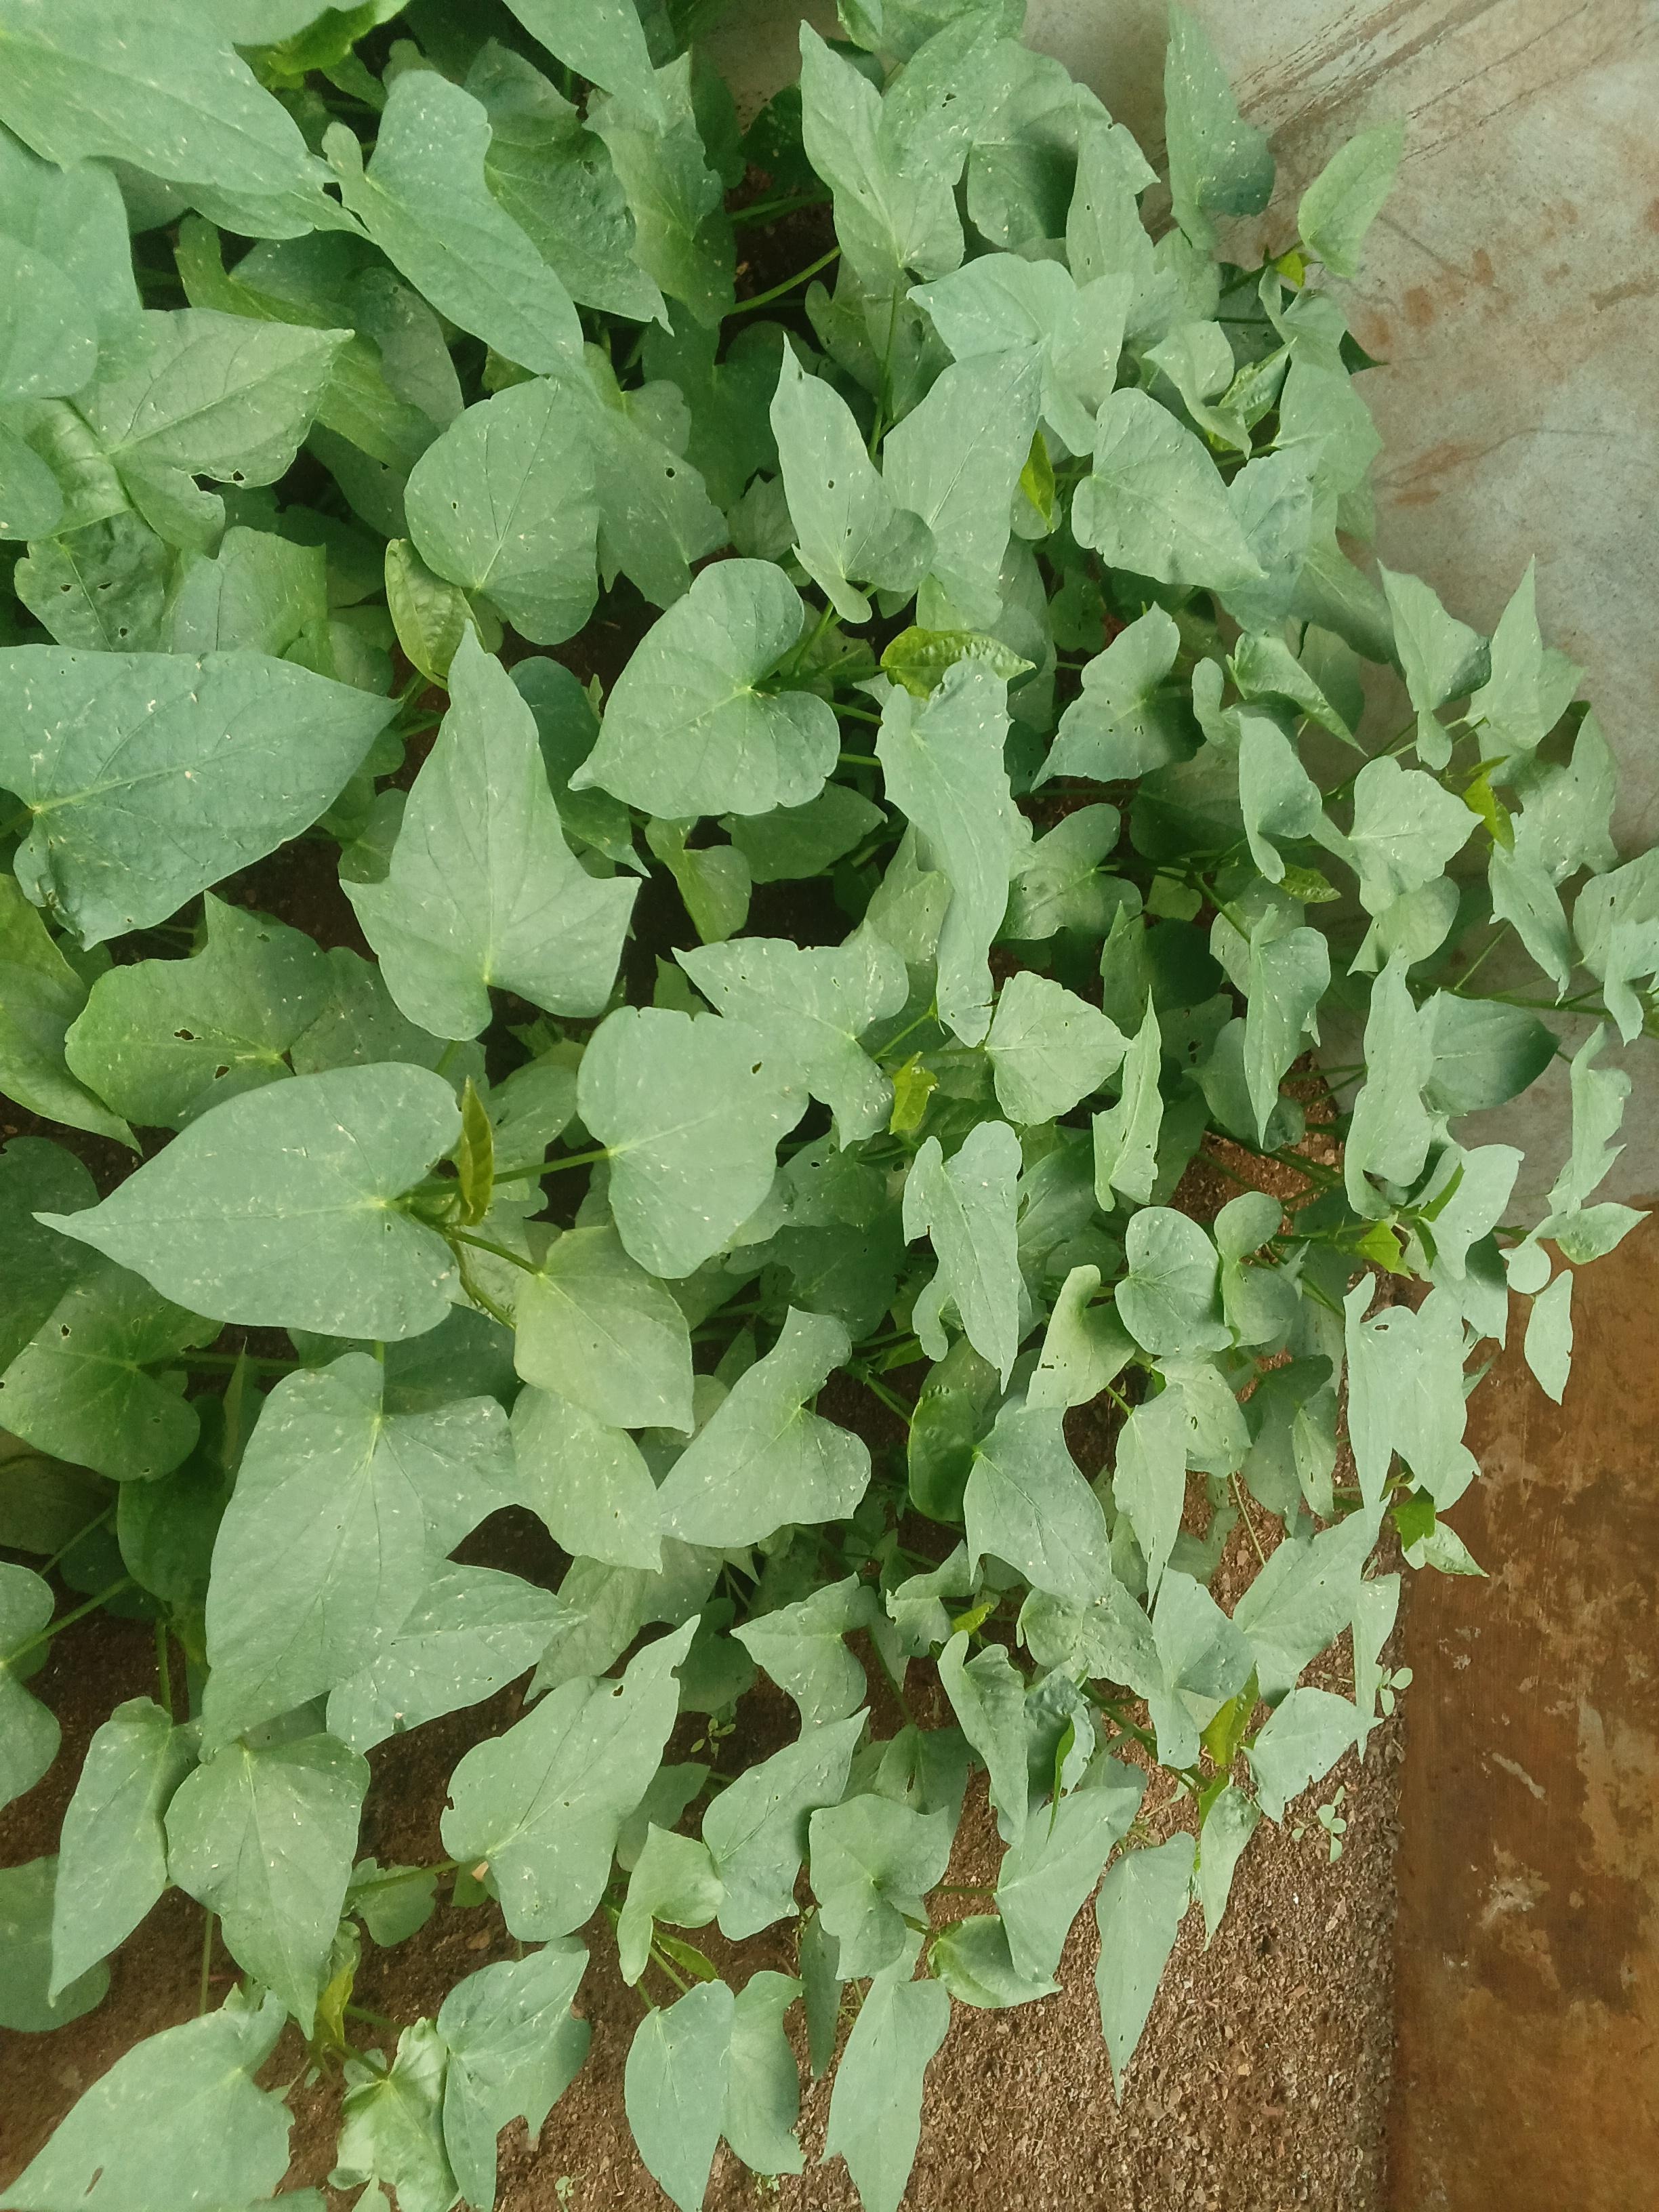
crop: sweet potato
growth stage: vegetative
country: Kenya
